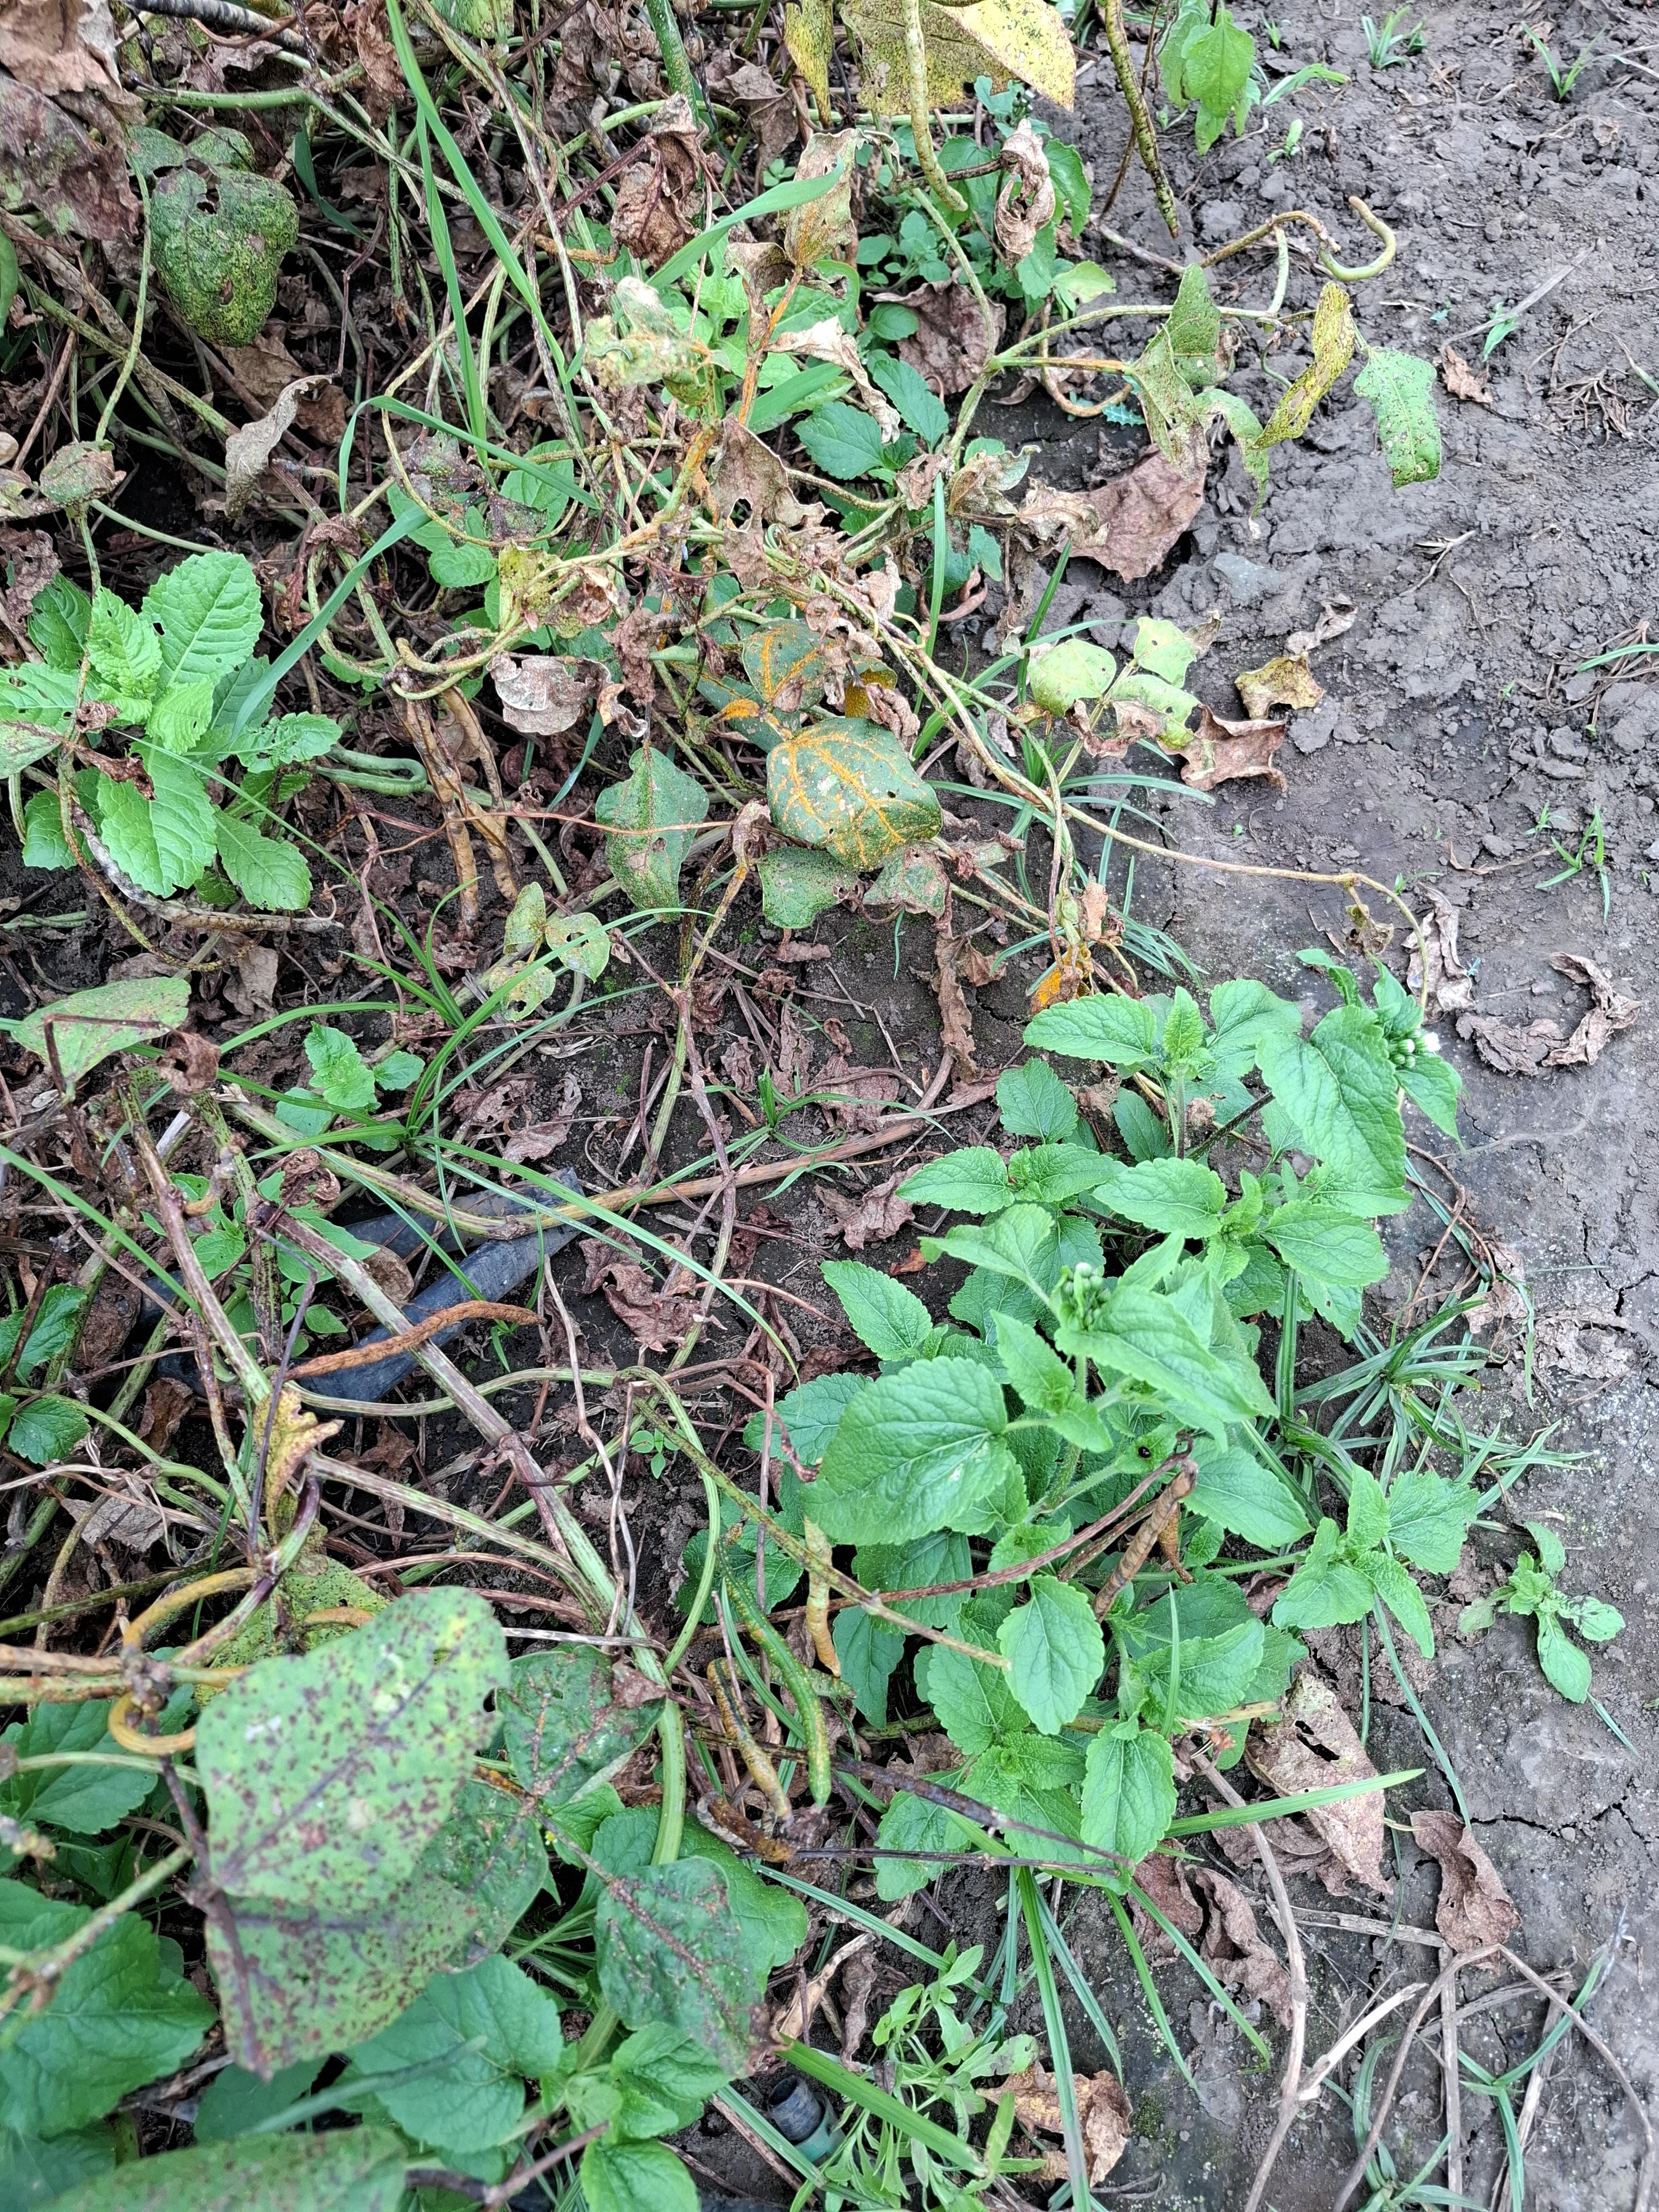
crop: cowpea
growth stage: development pod
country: Tanzania
